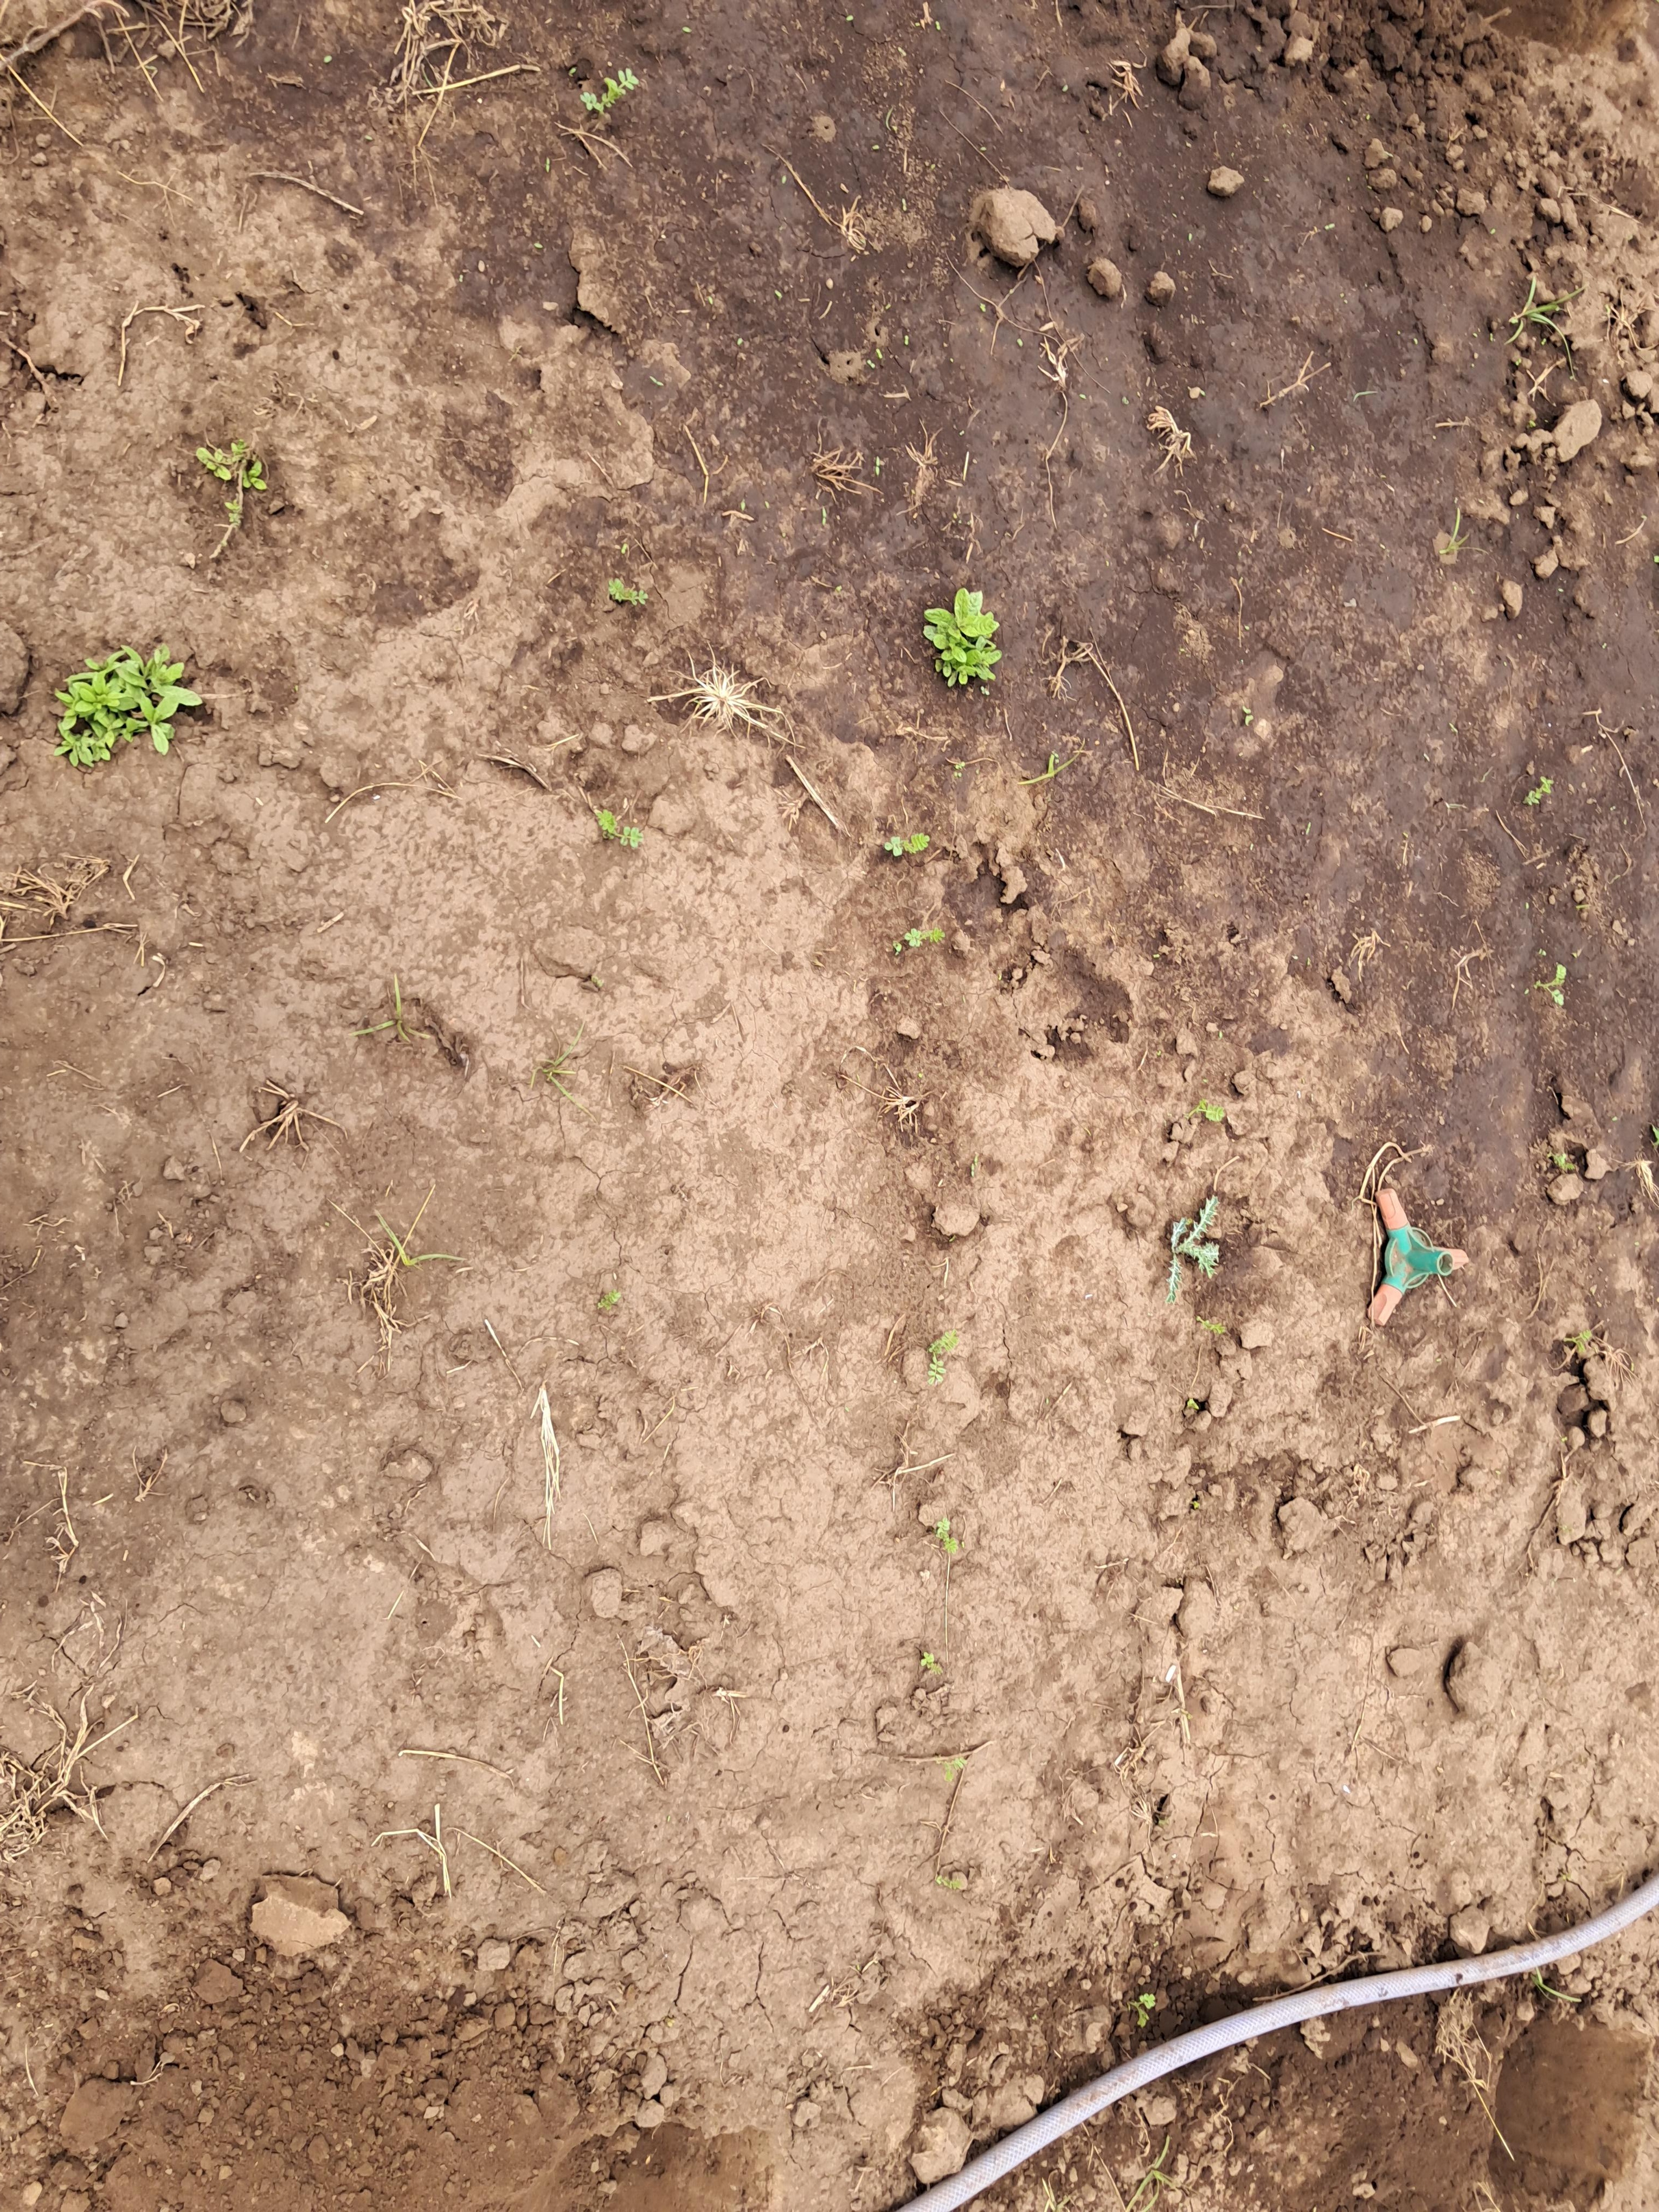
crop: chickpea
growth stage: emergence
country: Tanzania
